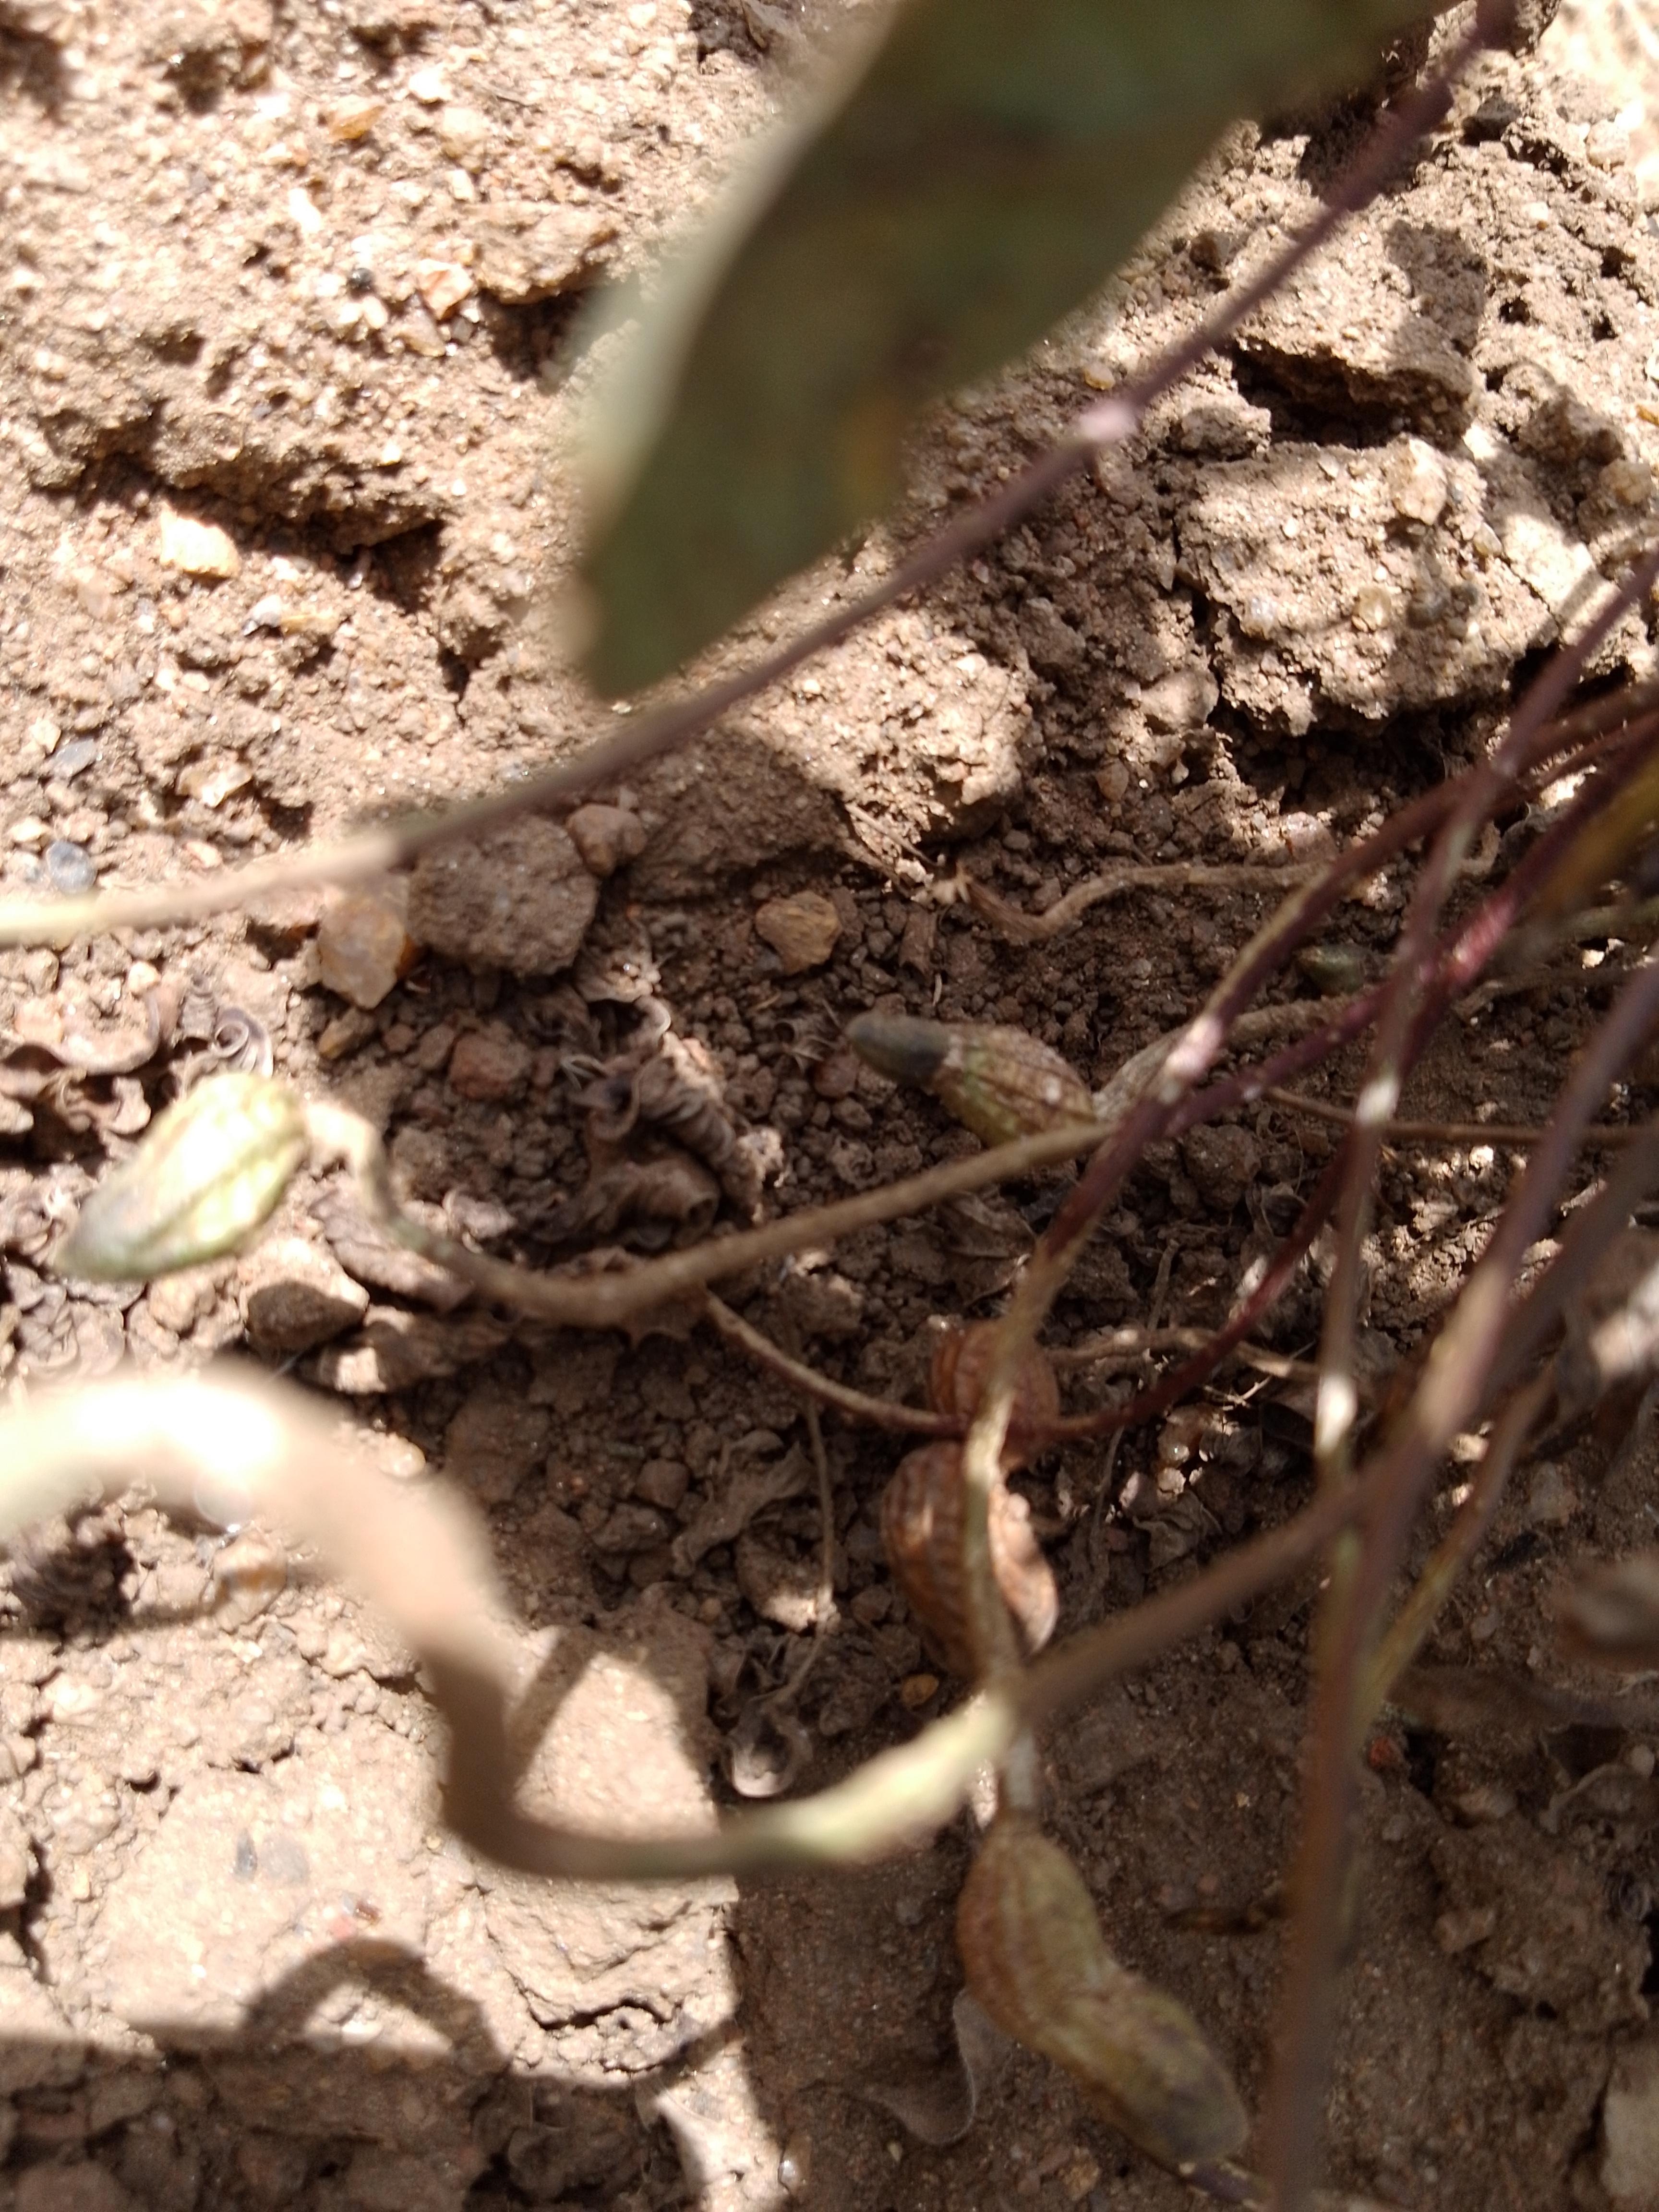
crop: groundnut
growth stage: harvest maturity
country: Malawi
